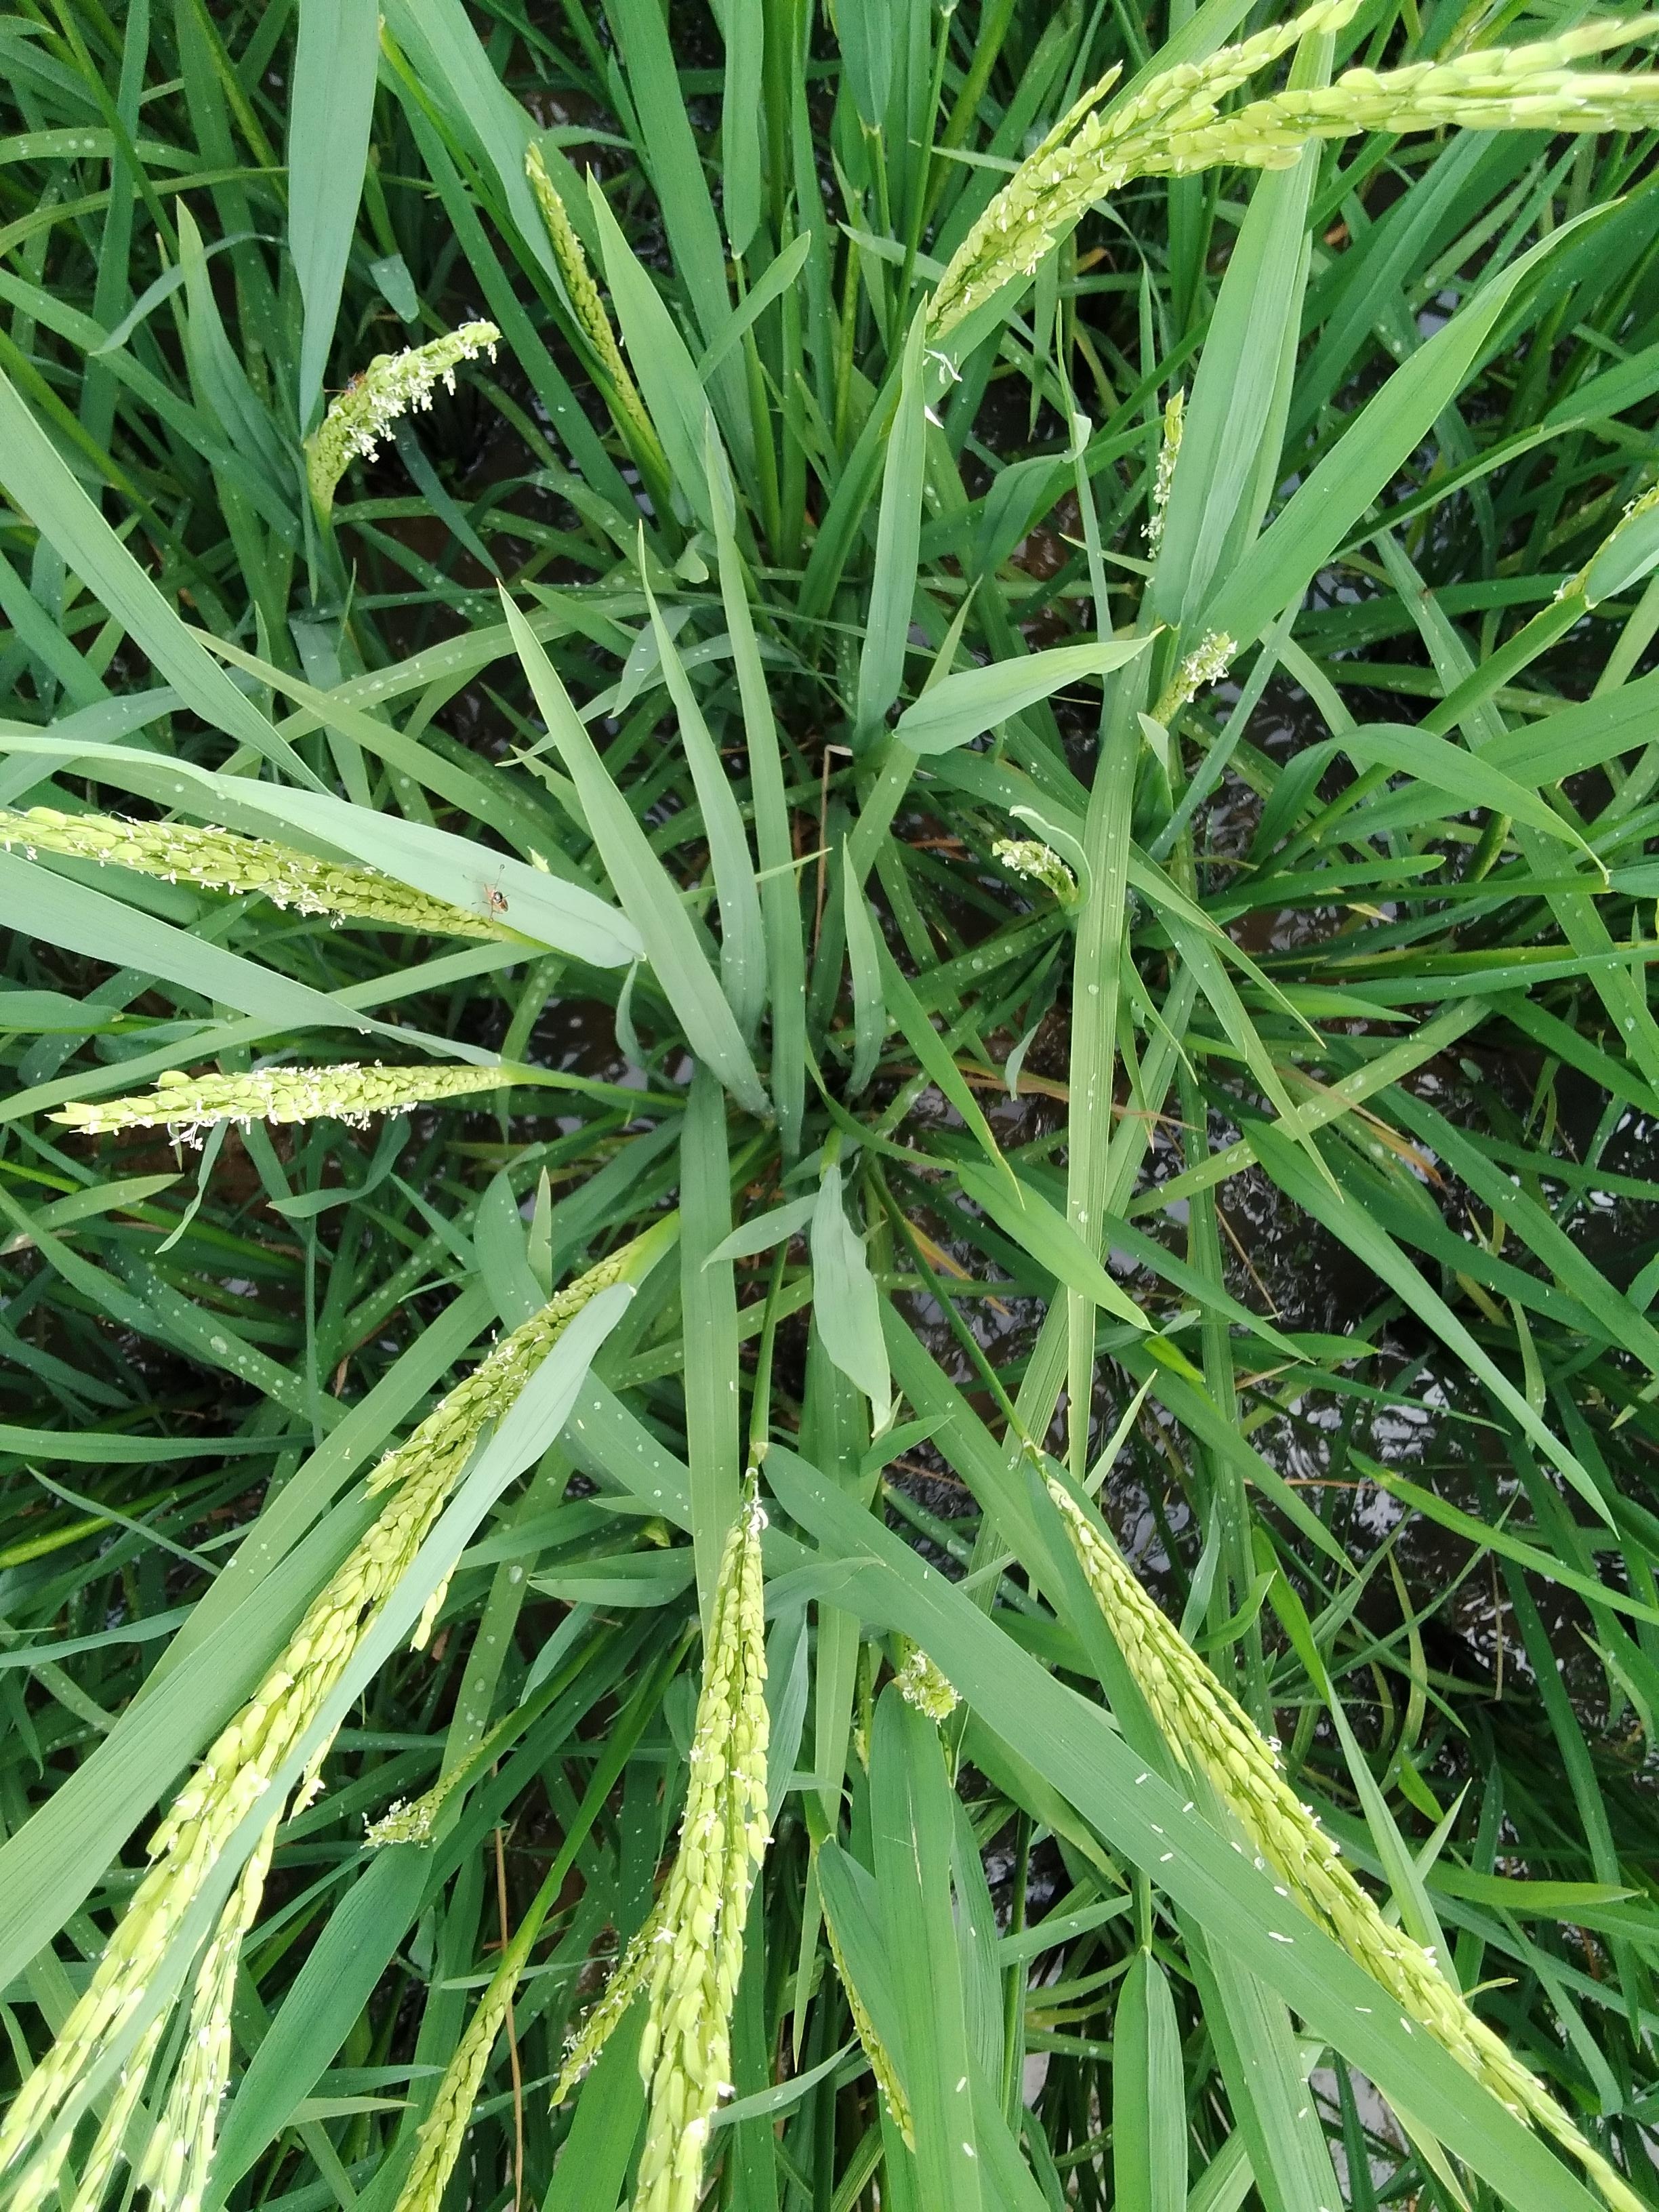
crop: rice
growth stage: flowering
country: Nigeria
